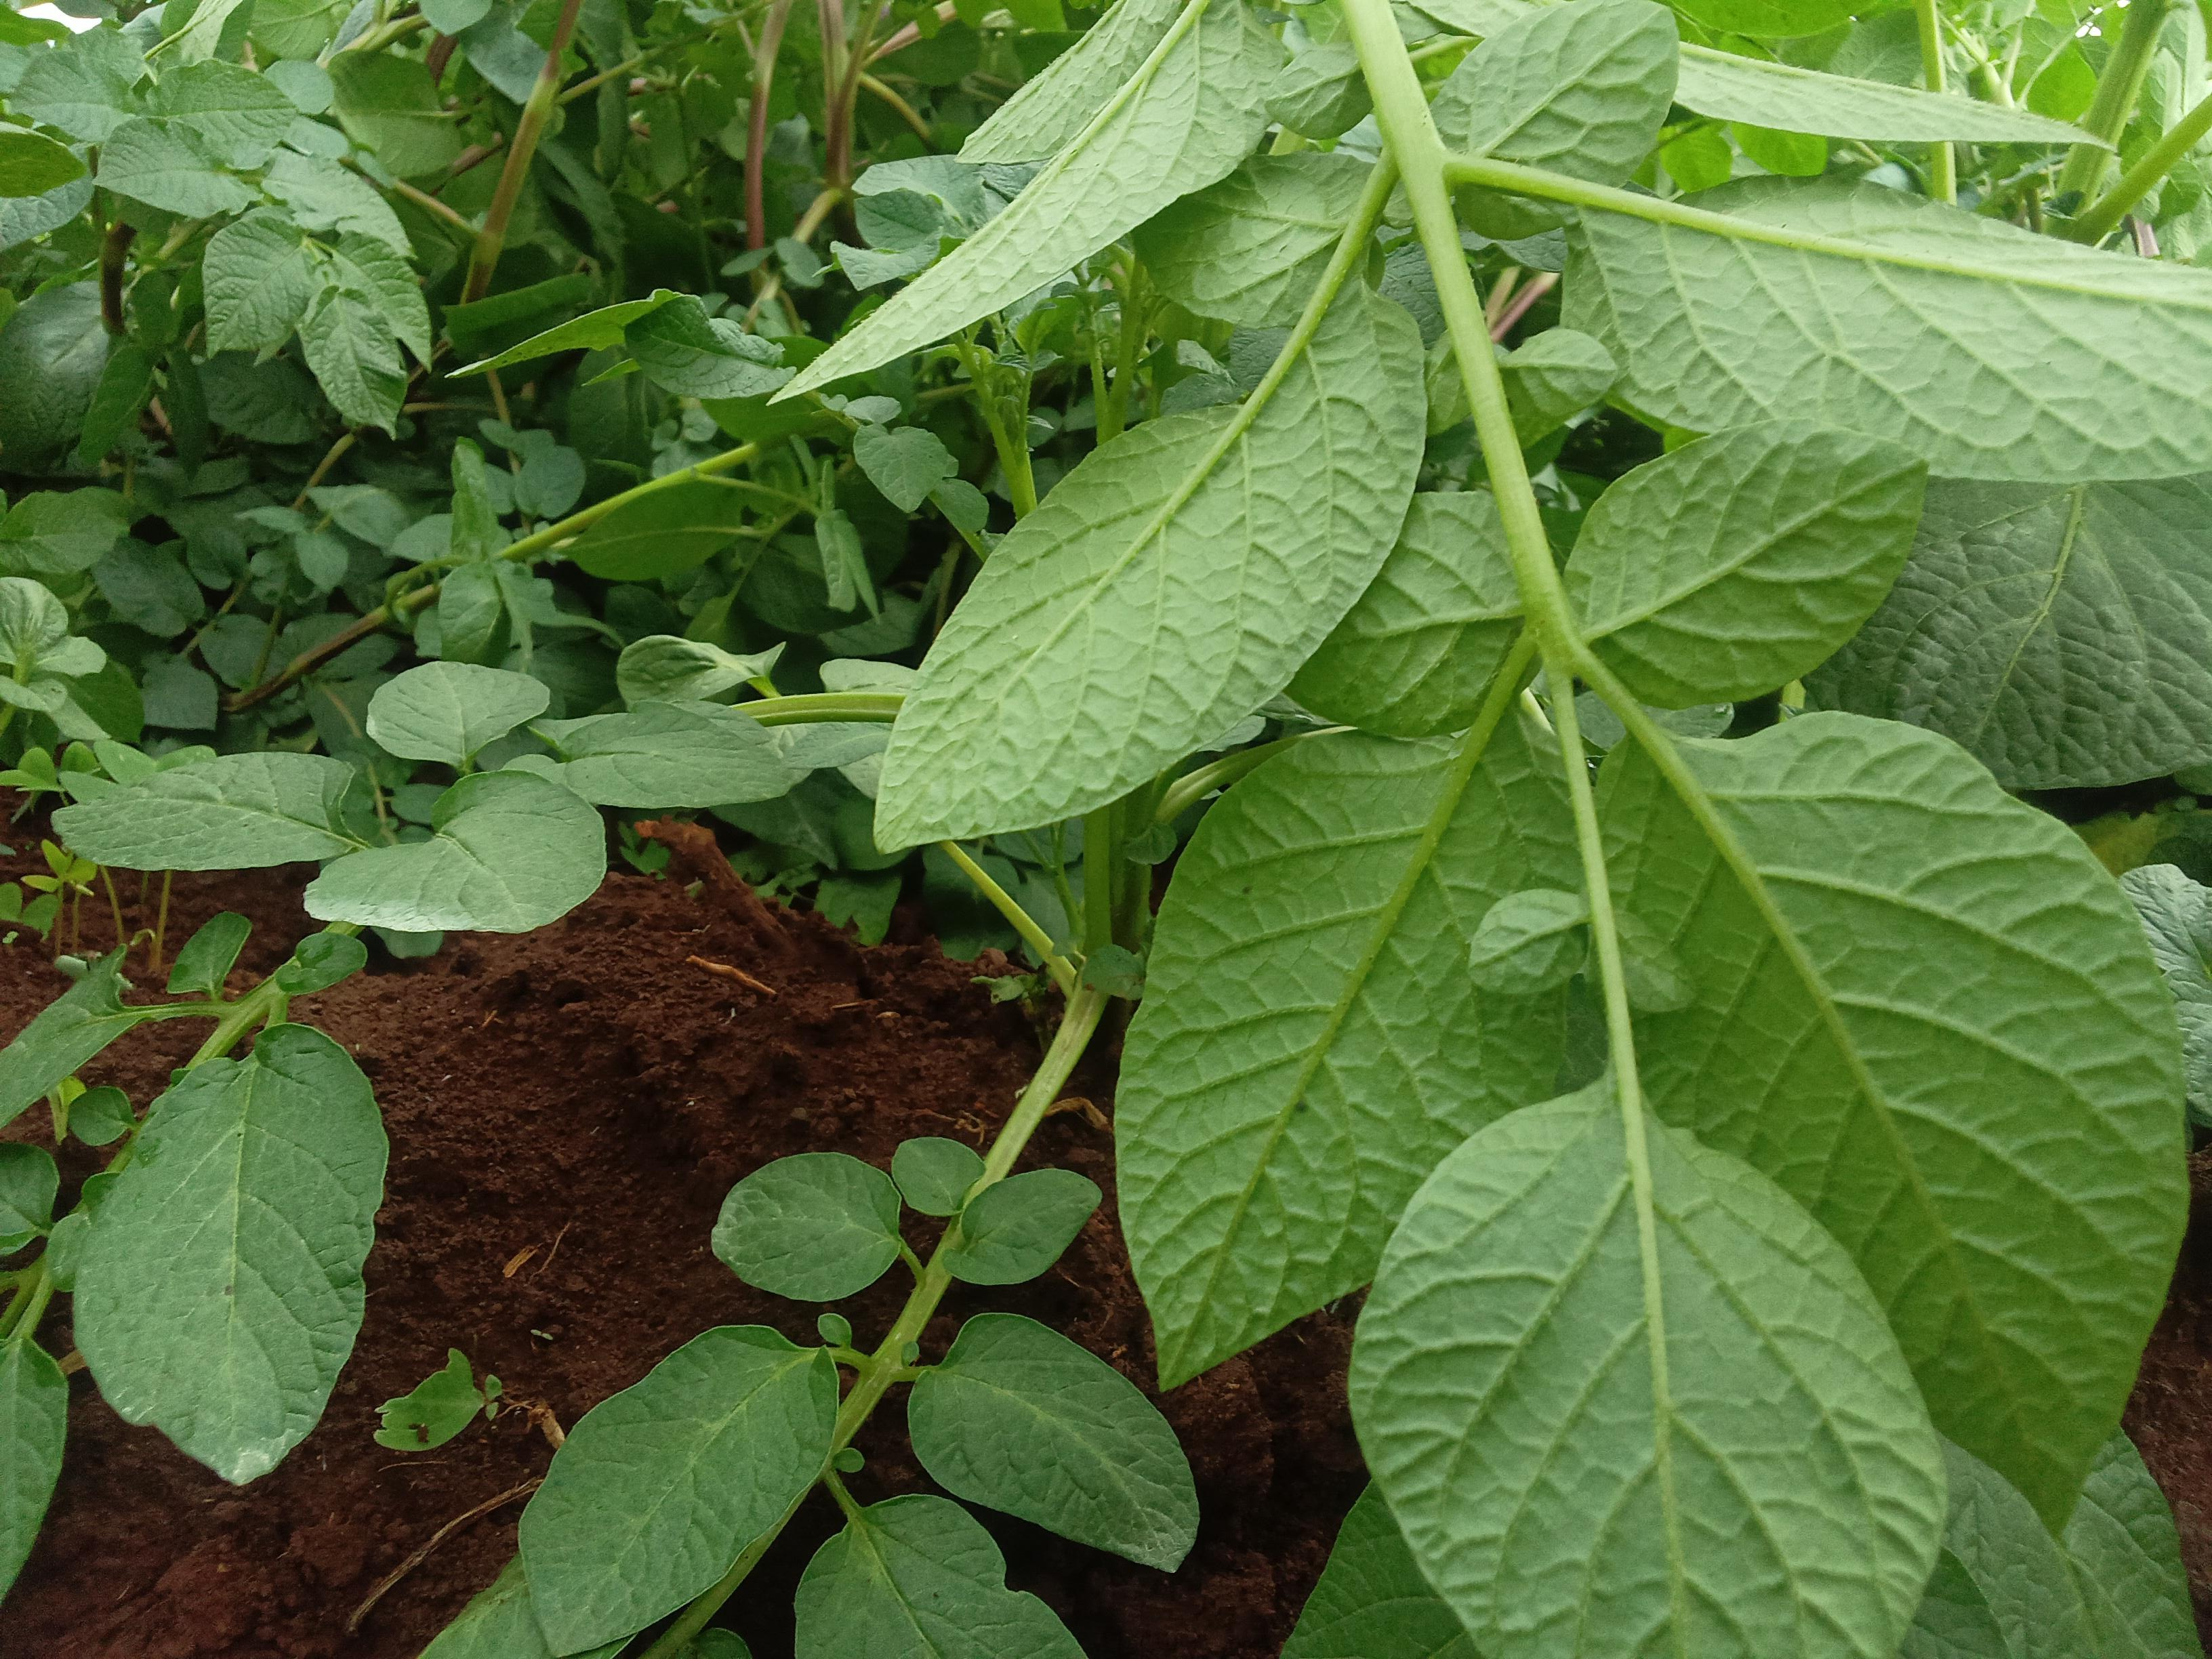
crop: potato
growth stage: flowering
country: Kenya
